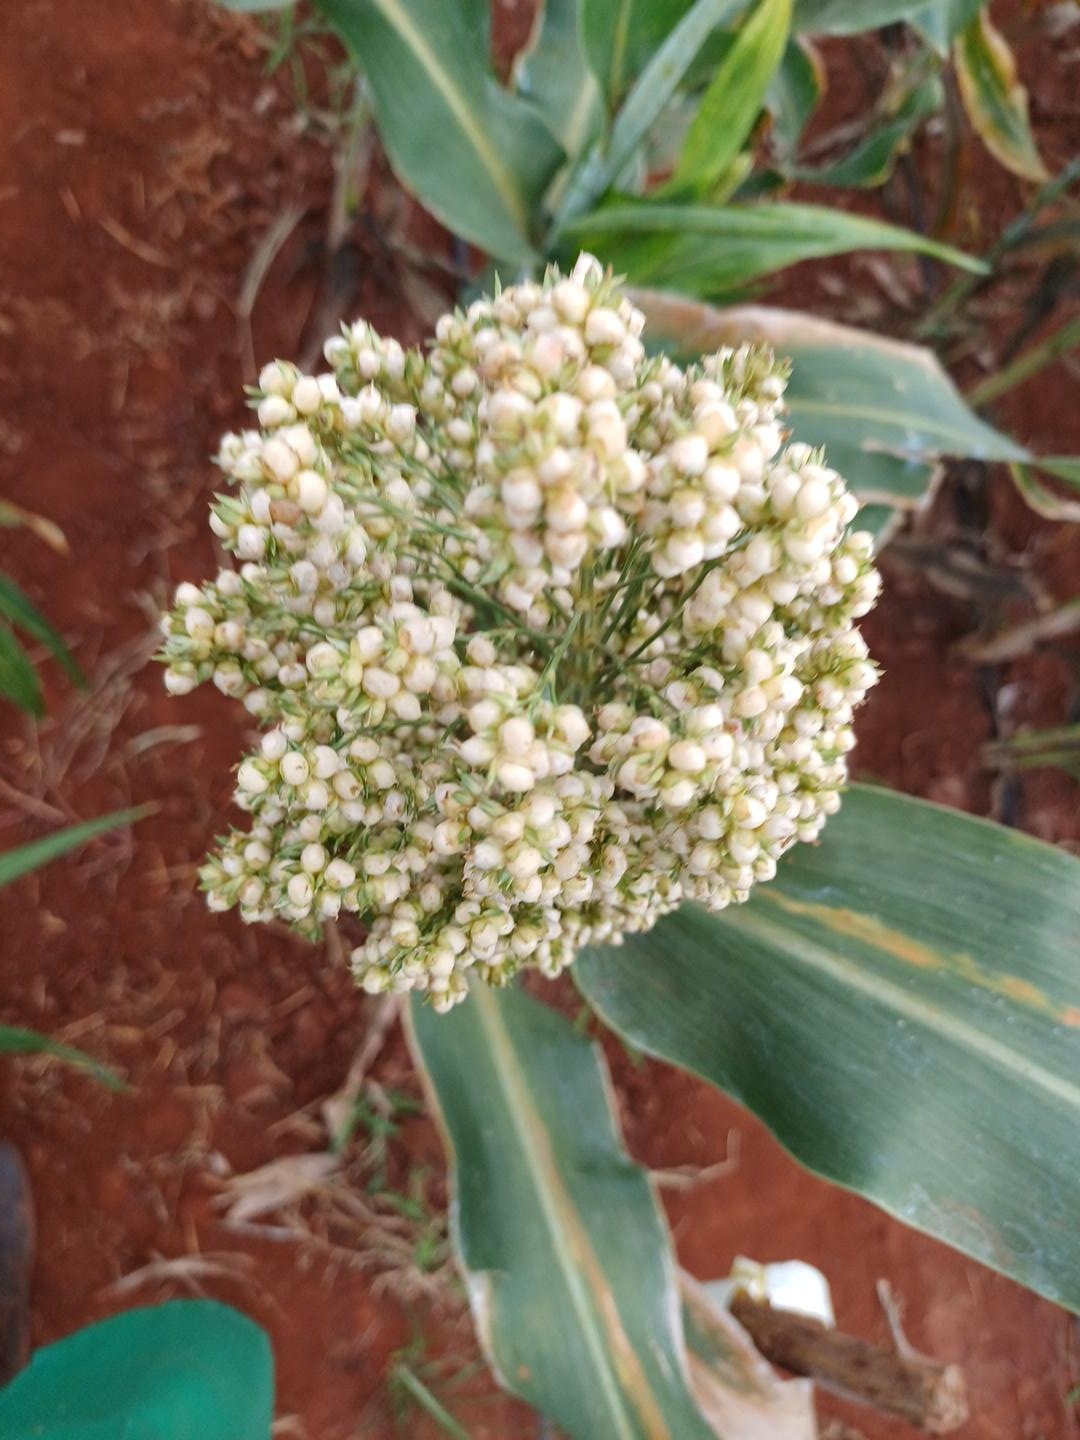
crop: sorghum
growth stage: filling grain
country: Kenya
